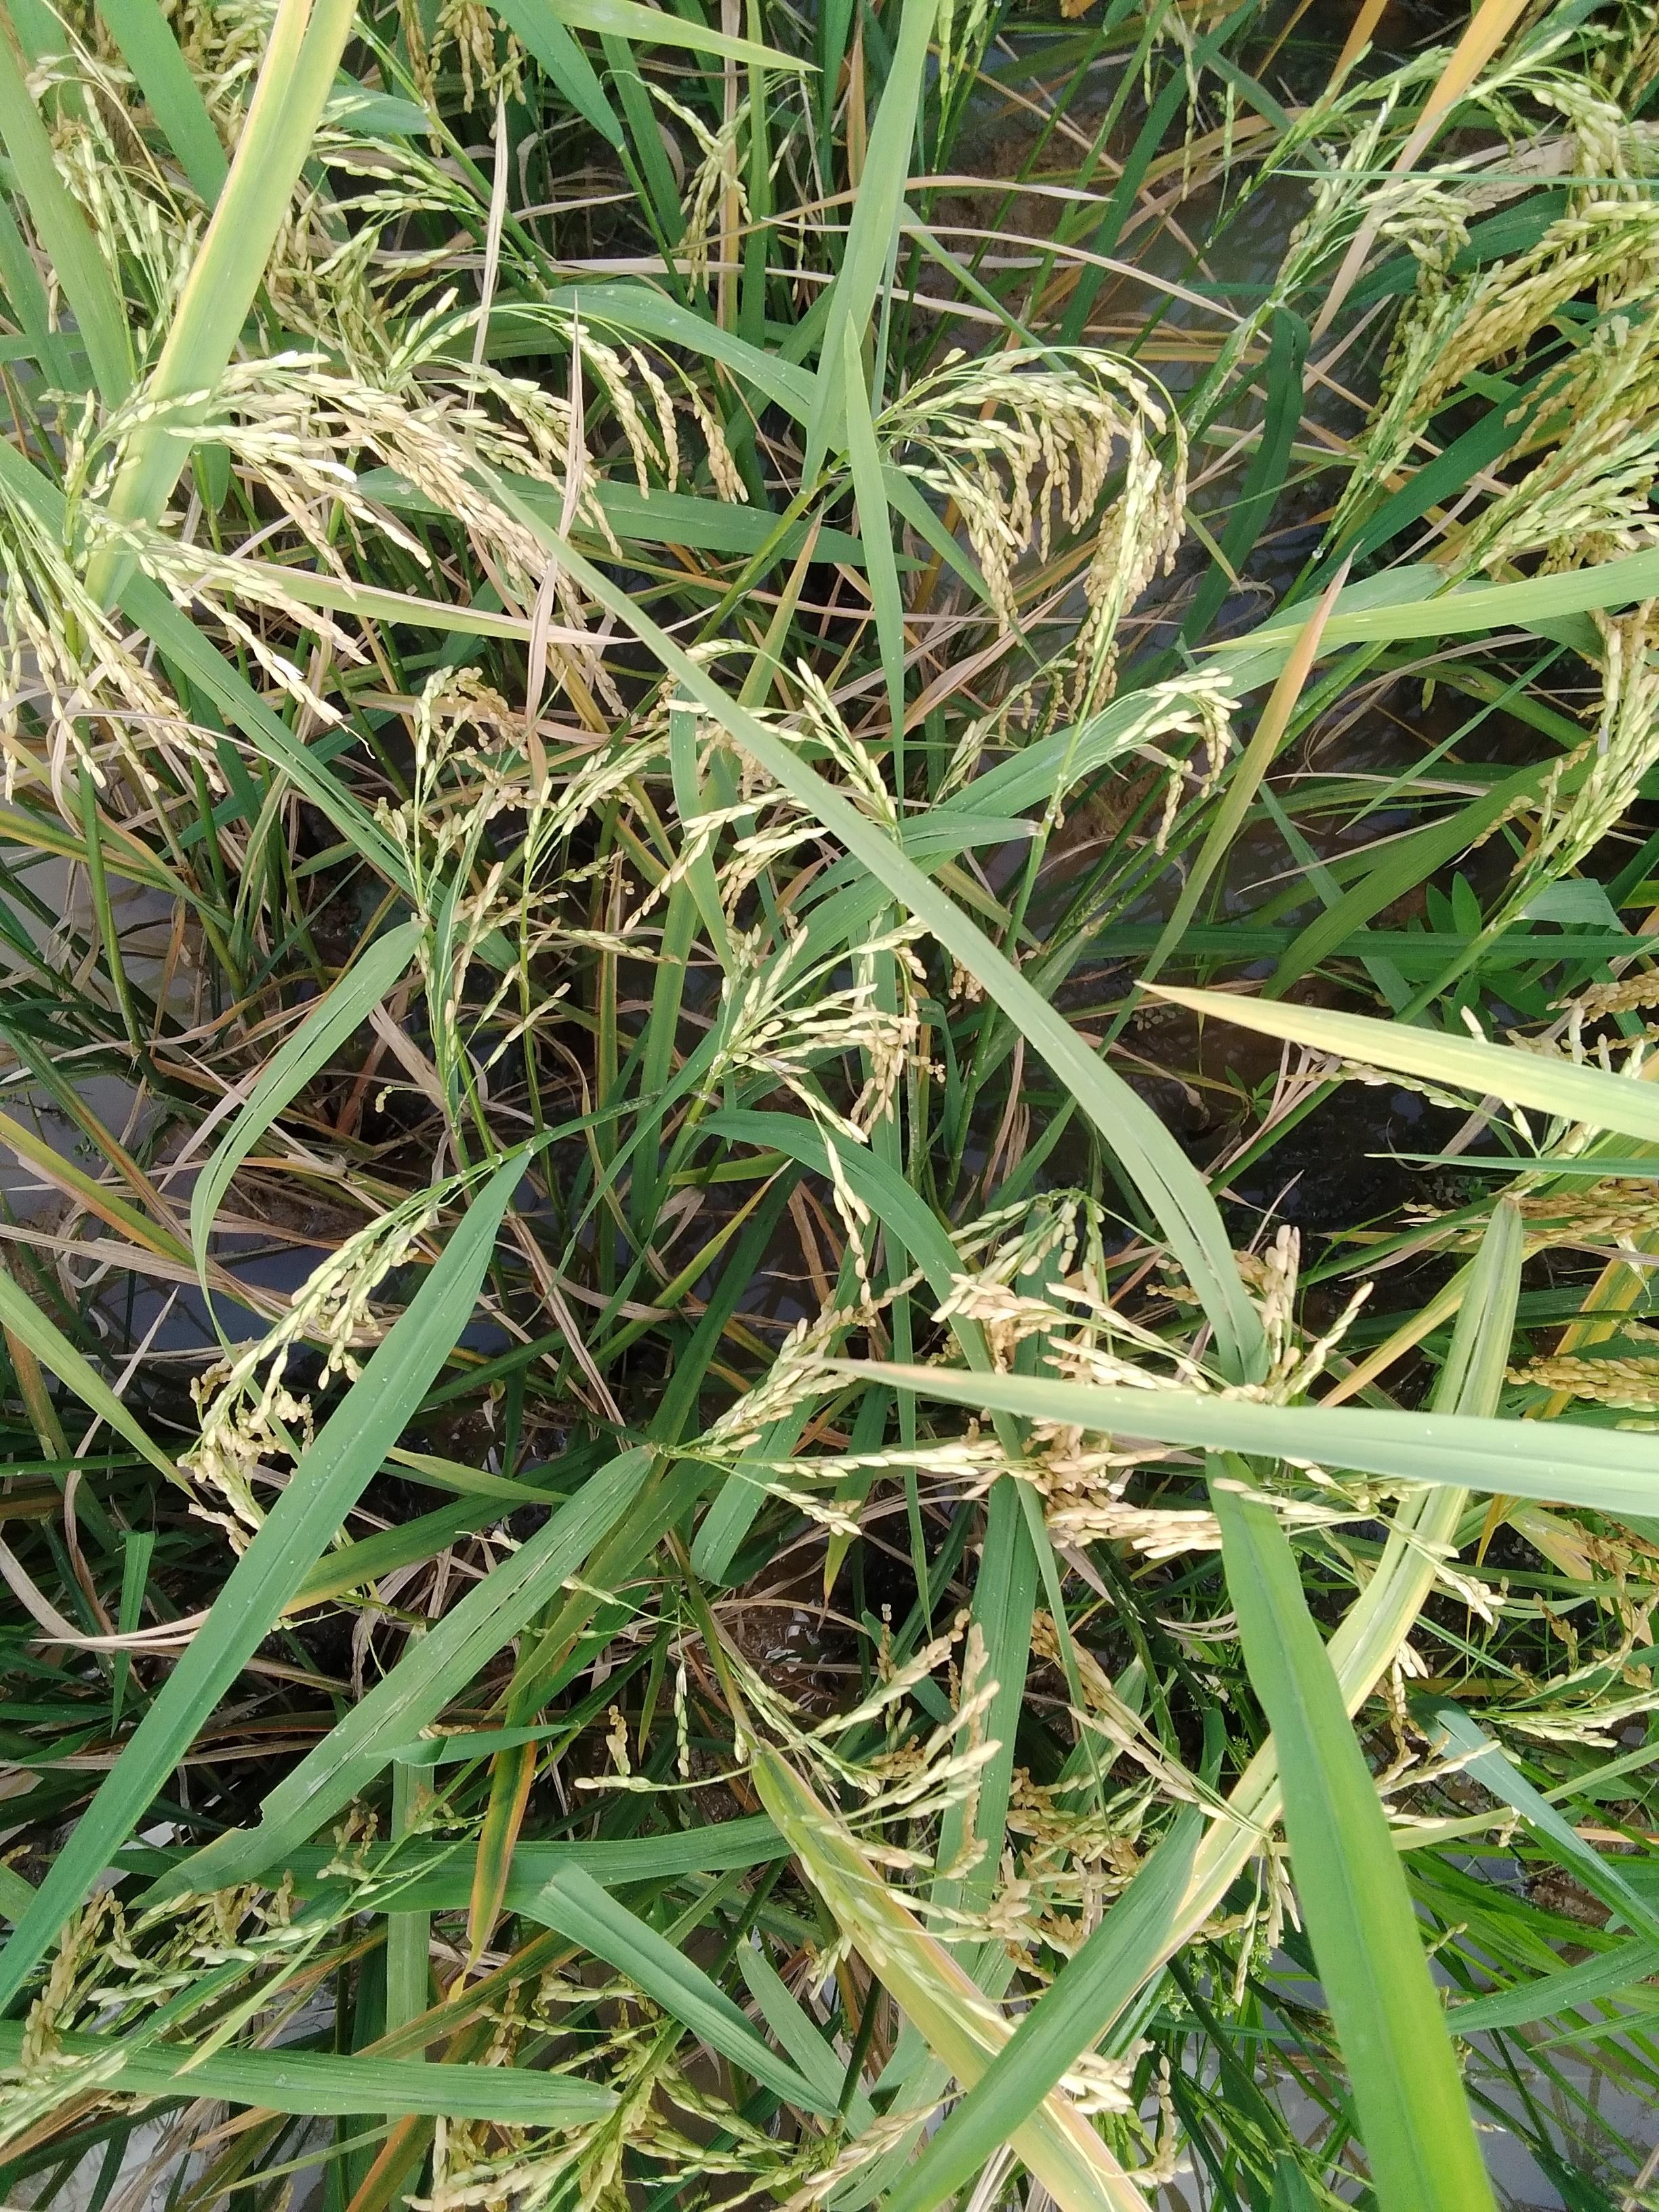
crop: rice
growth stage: ripening
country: Nigeria
